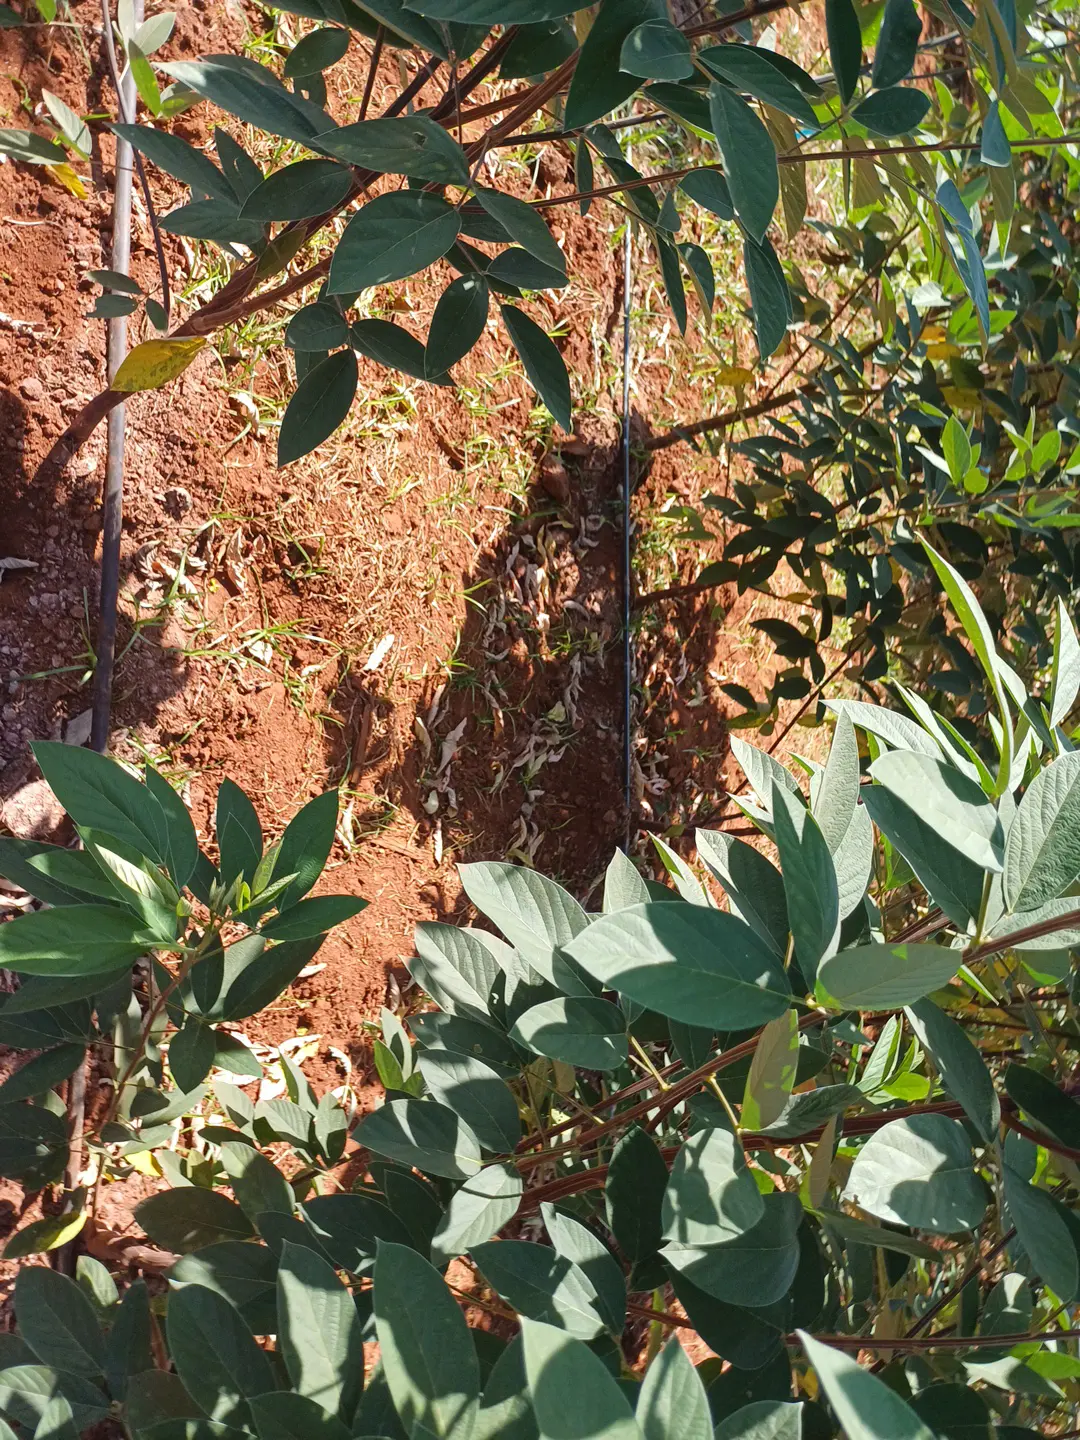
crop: pigeonpea
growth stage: development pod
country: Kenya
